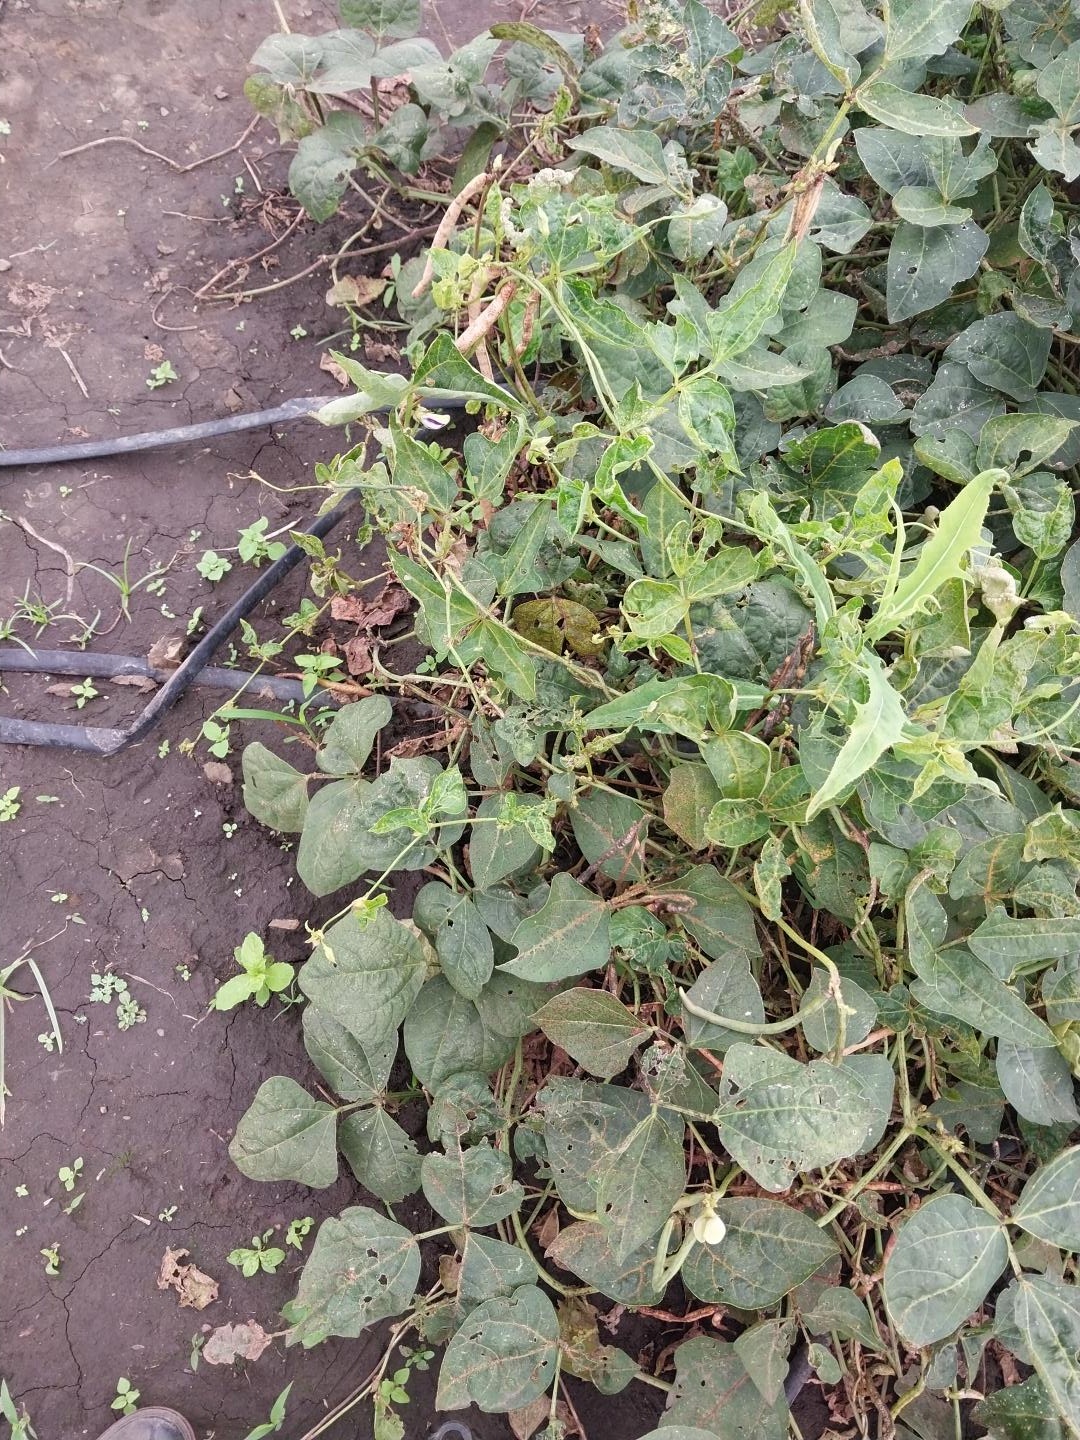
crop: cowpea
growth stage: development pod
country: Tanzania
